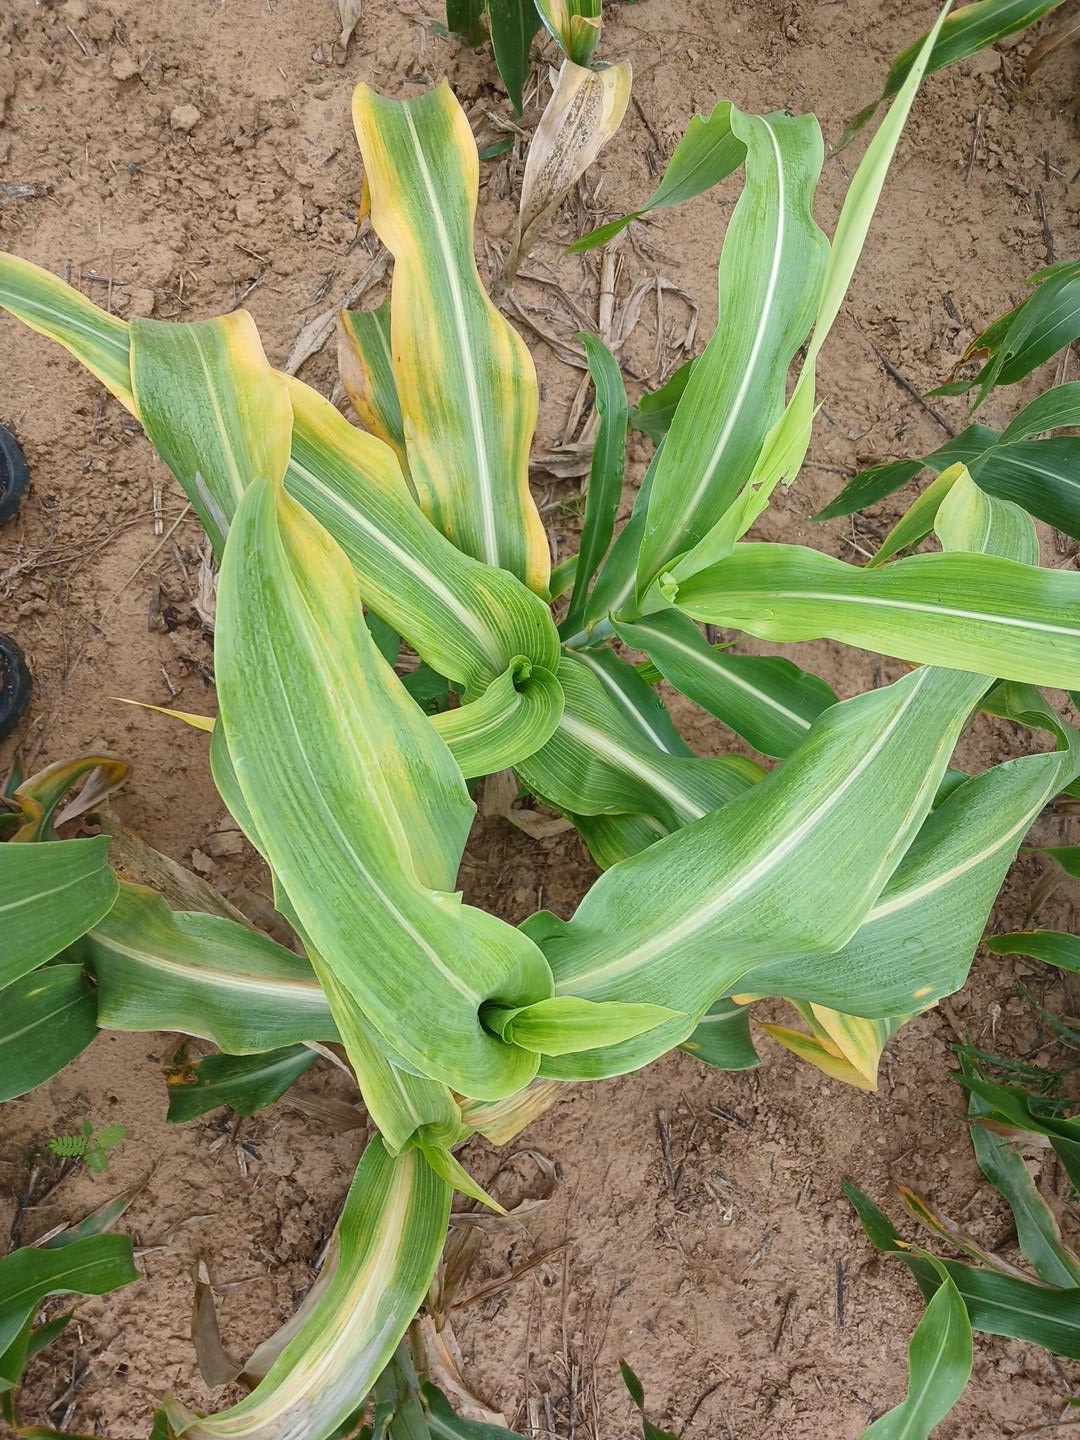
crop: sorghum
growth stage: heading tuber
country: Senegal
